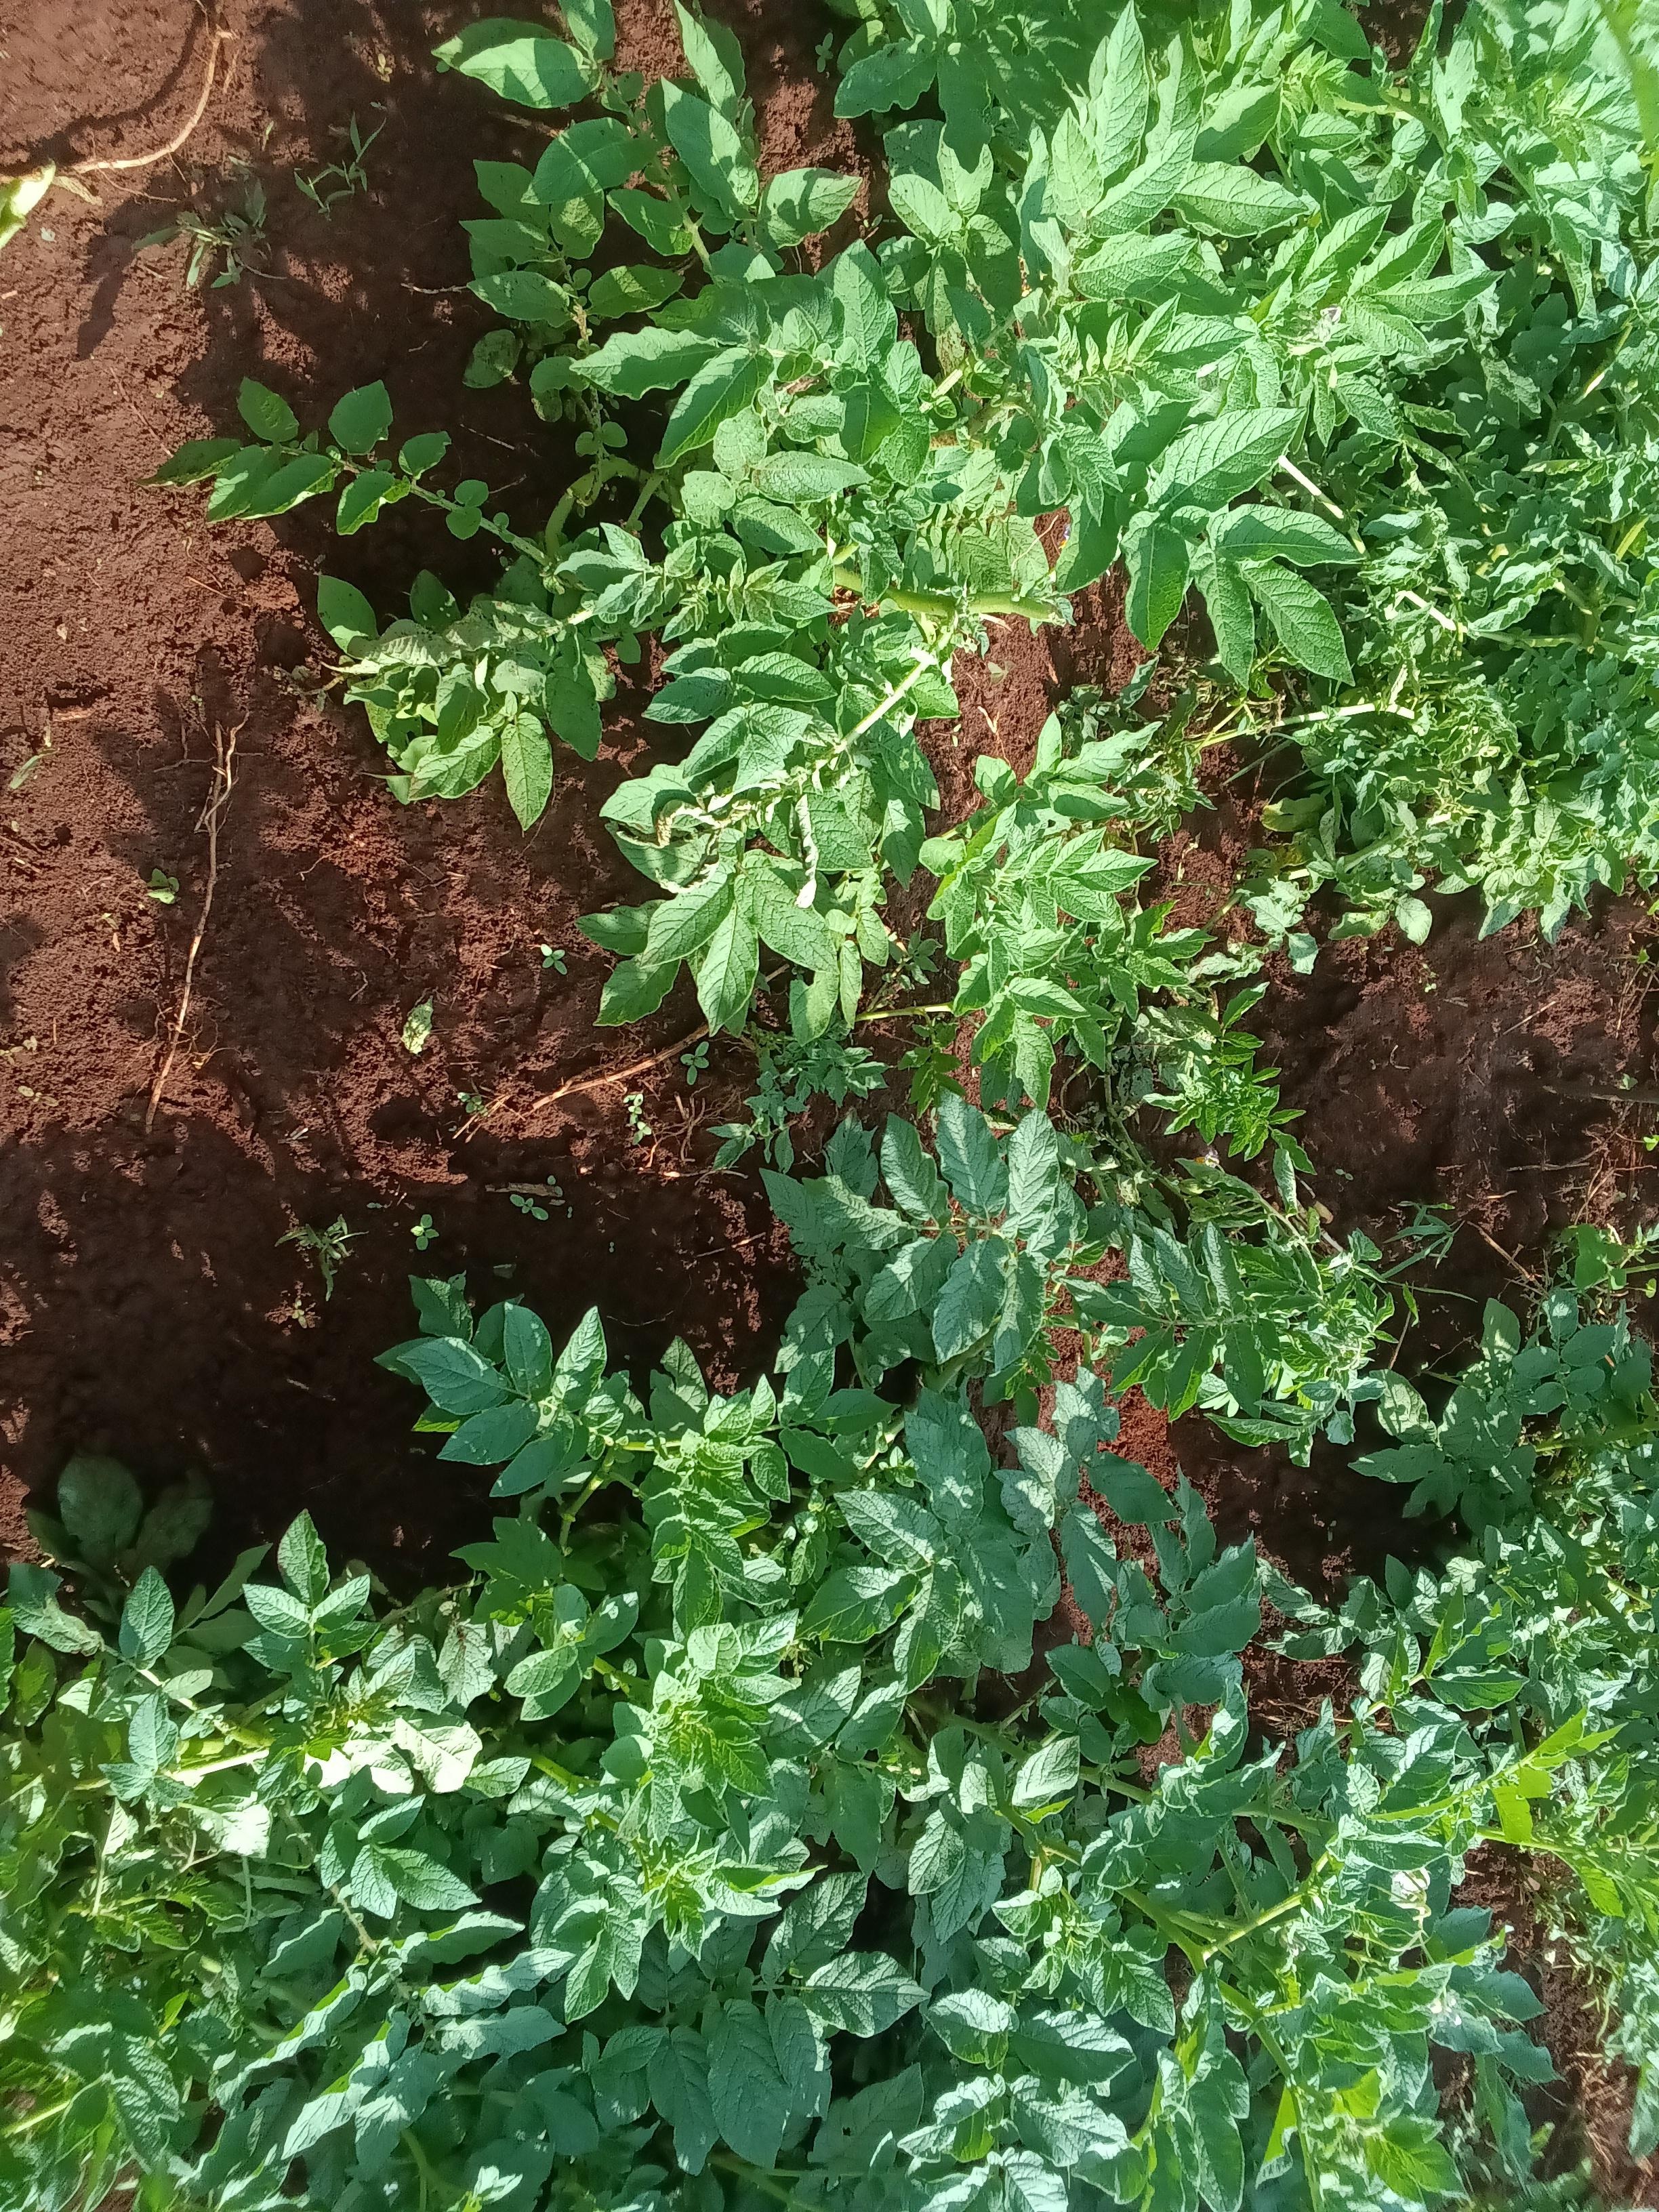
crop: potato
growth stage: flowering
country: Kenya
